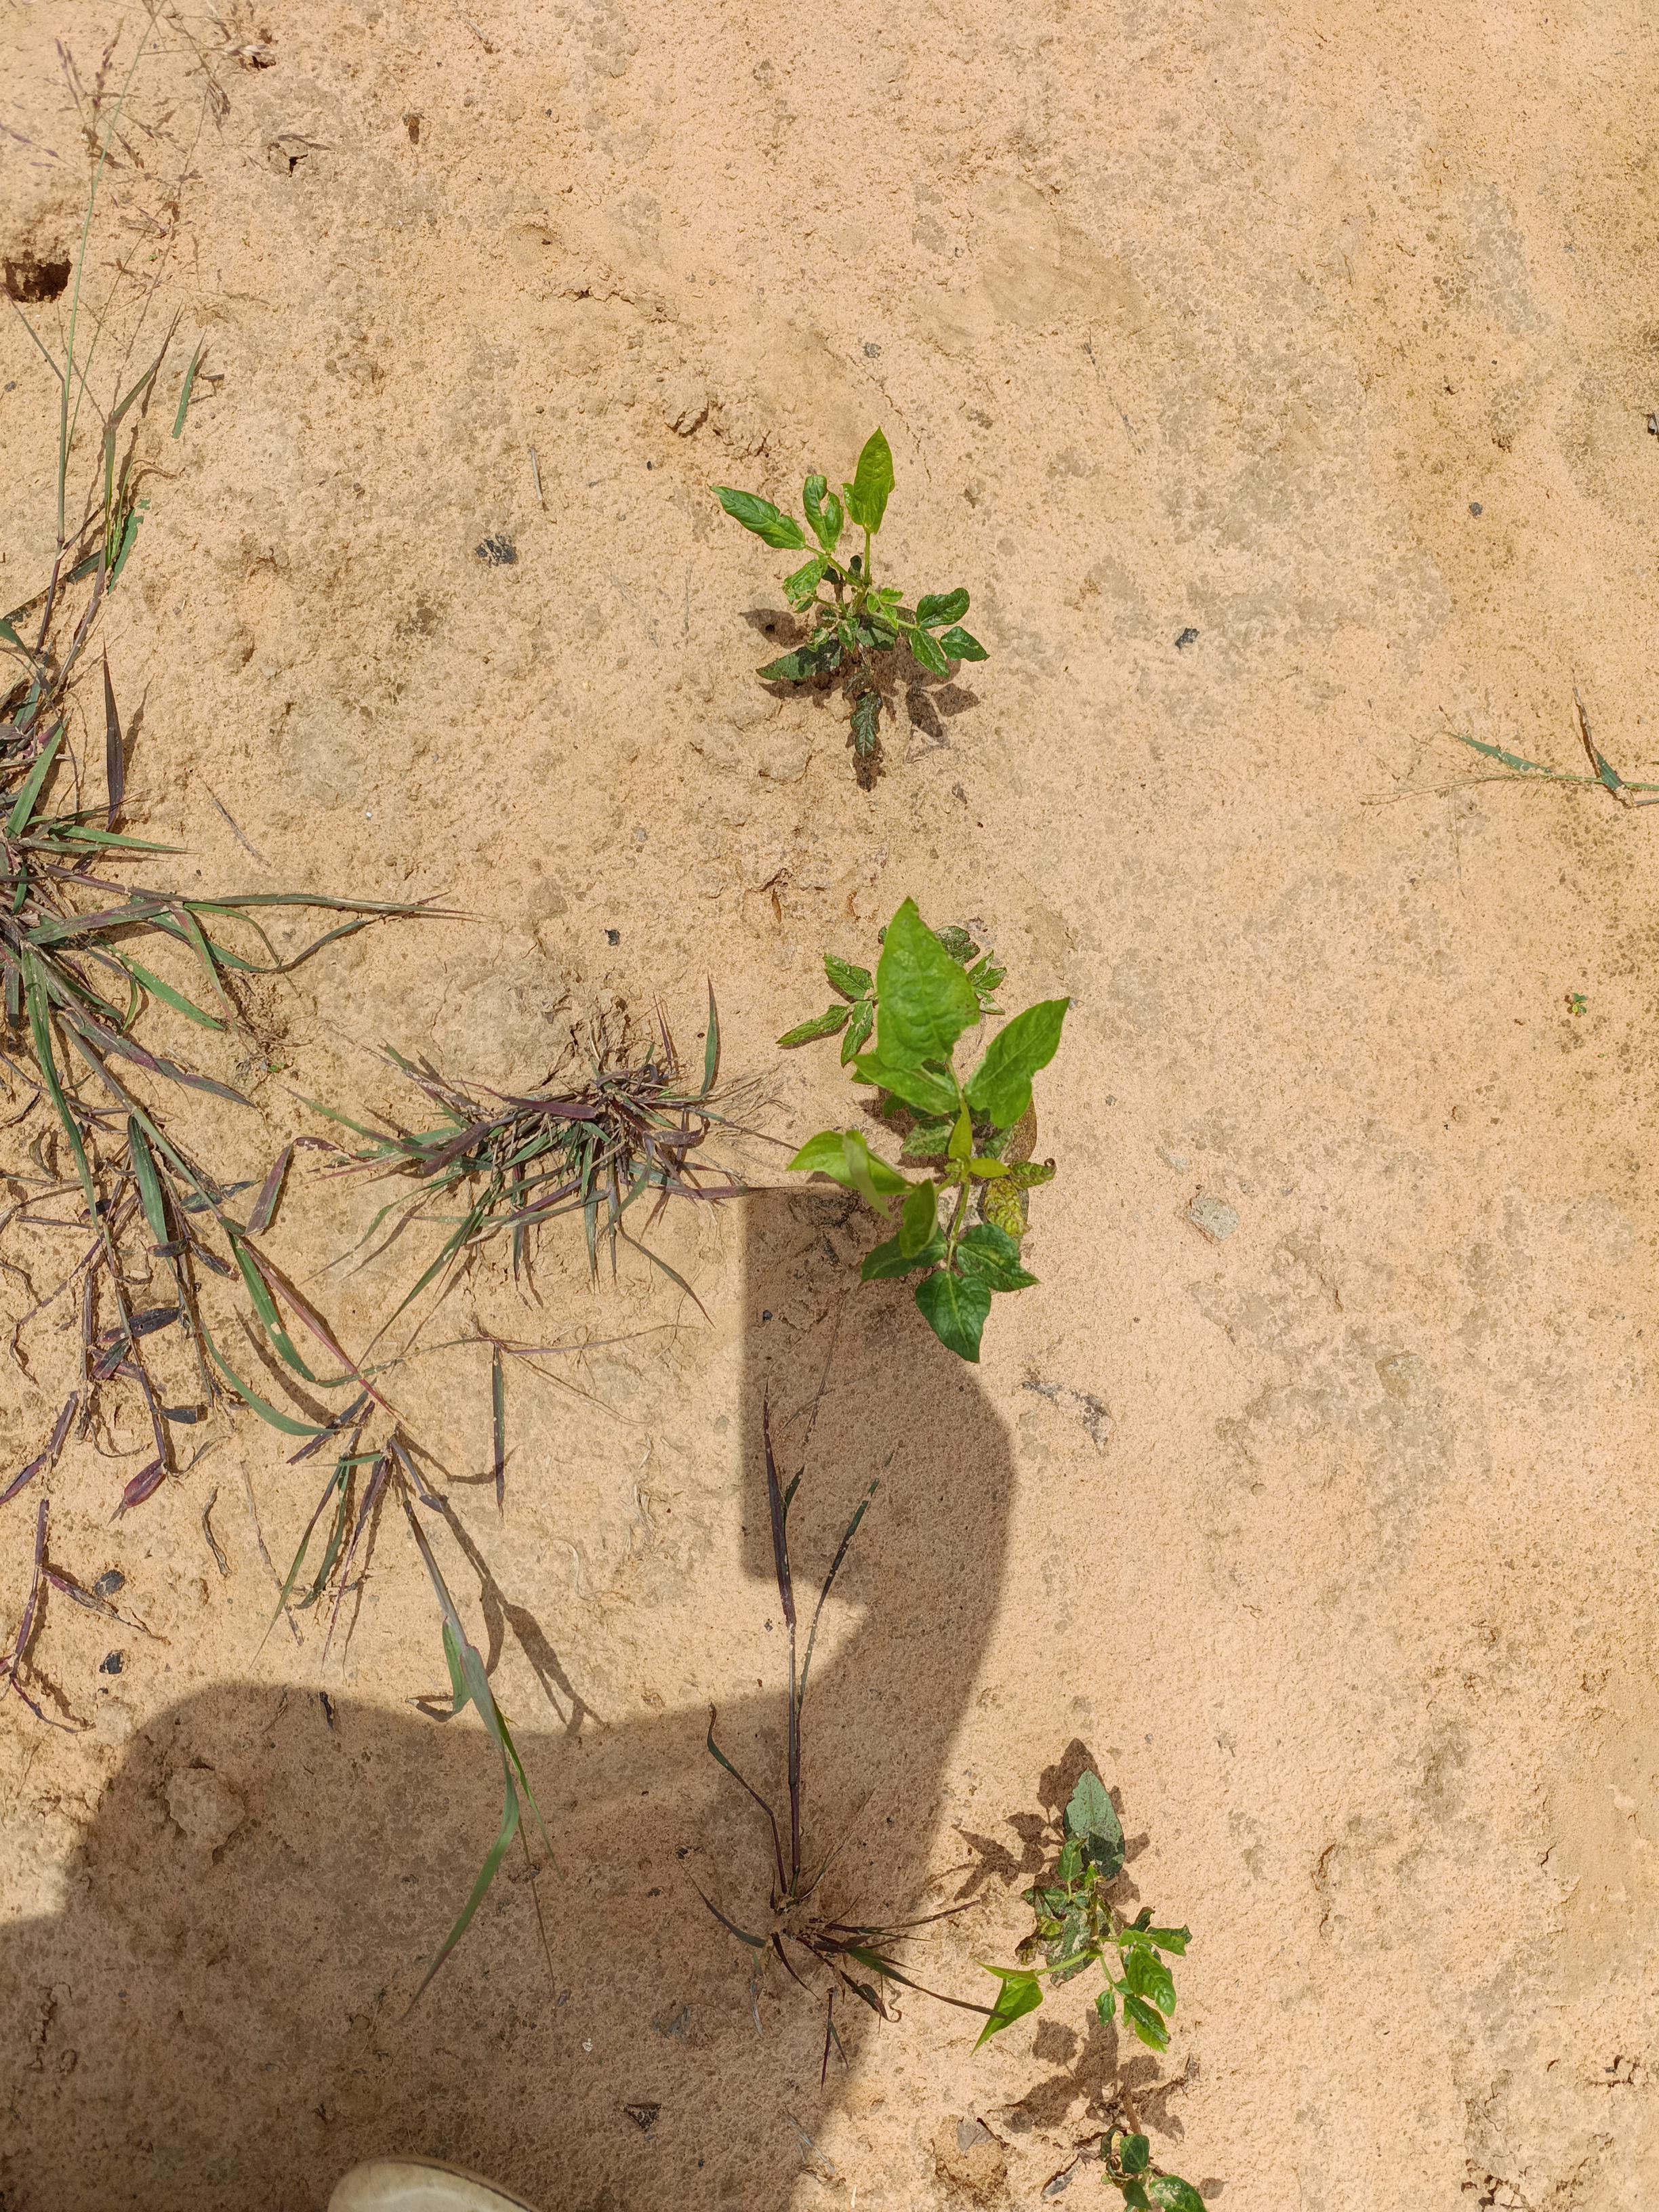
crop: cowpea
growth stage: emergence
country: Nigeria
